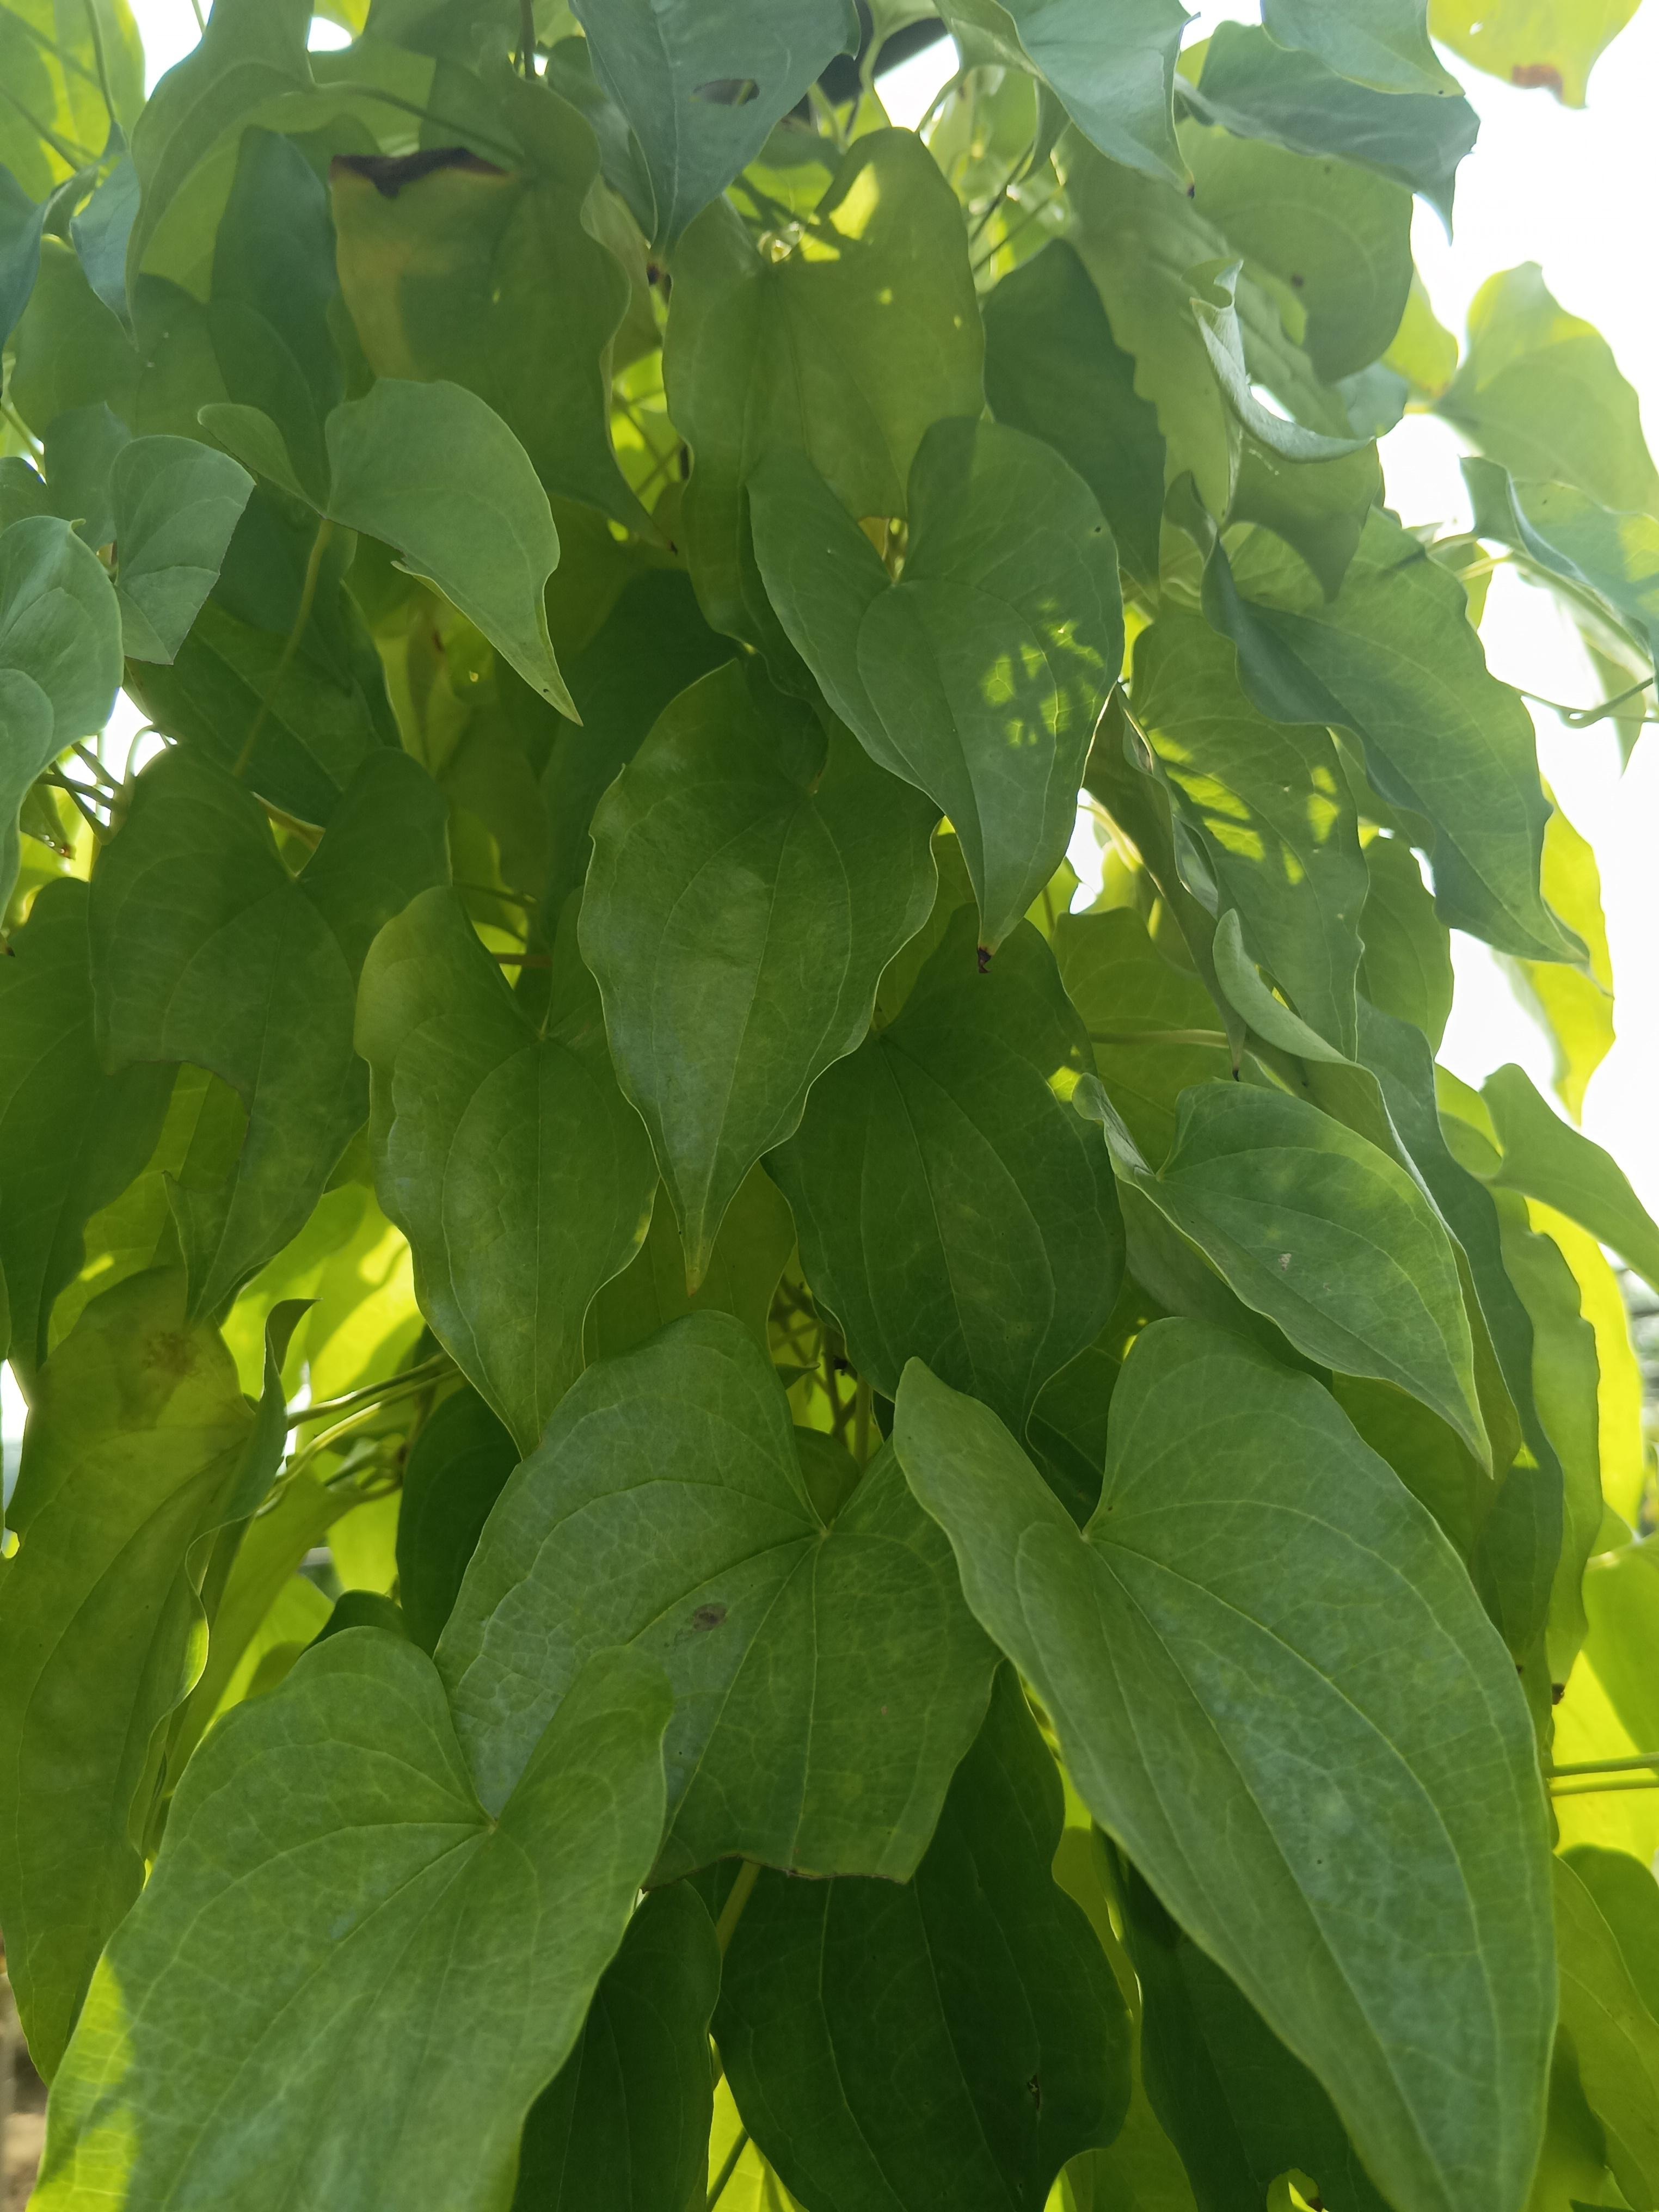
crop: yam
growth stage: vegetative
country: Nigeria
